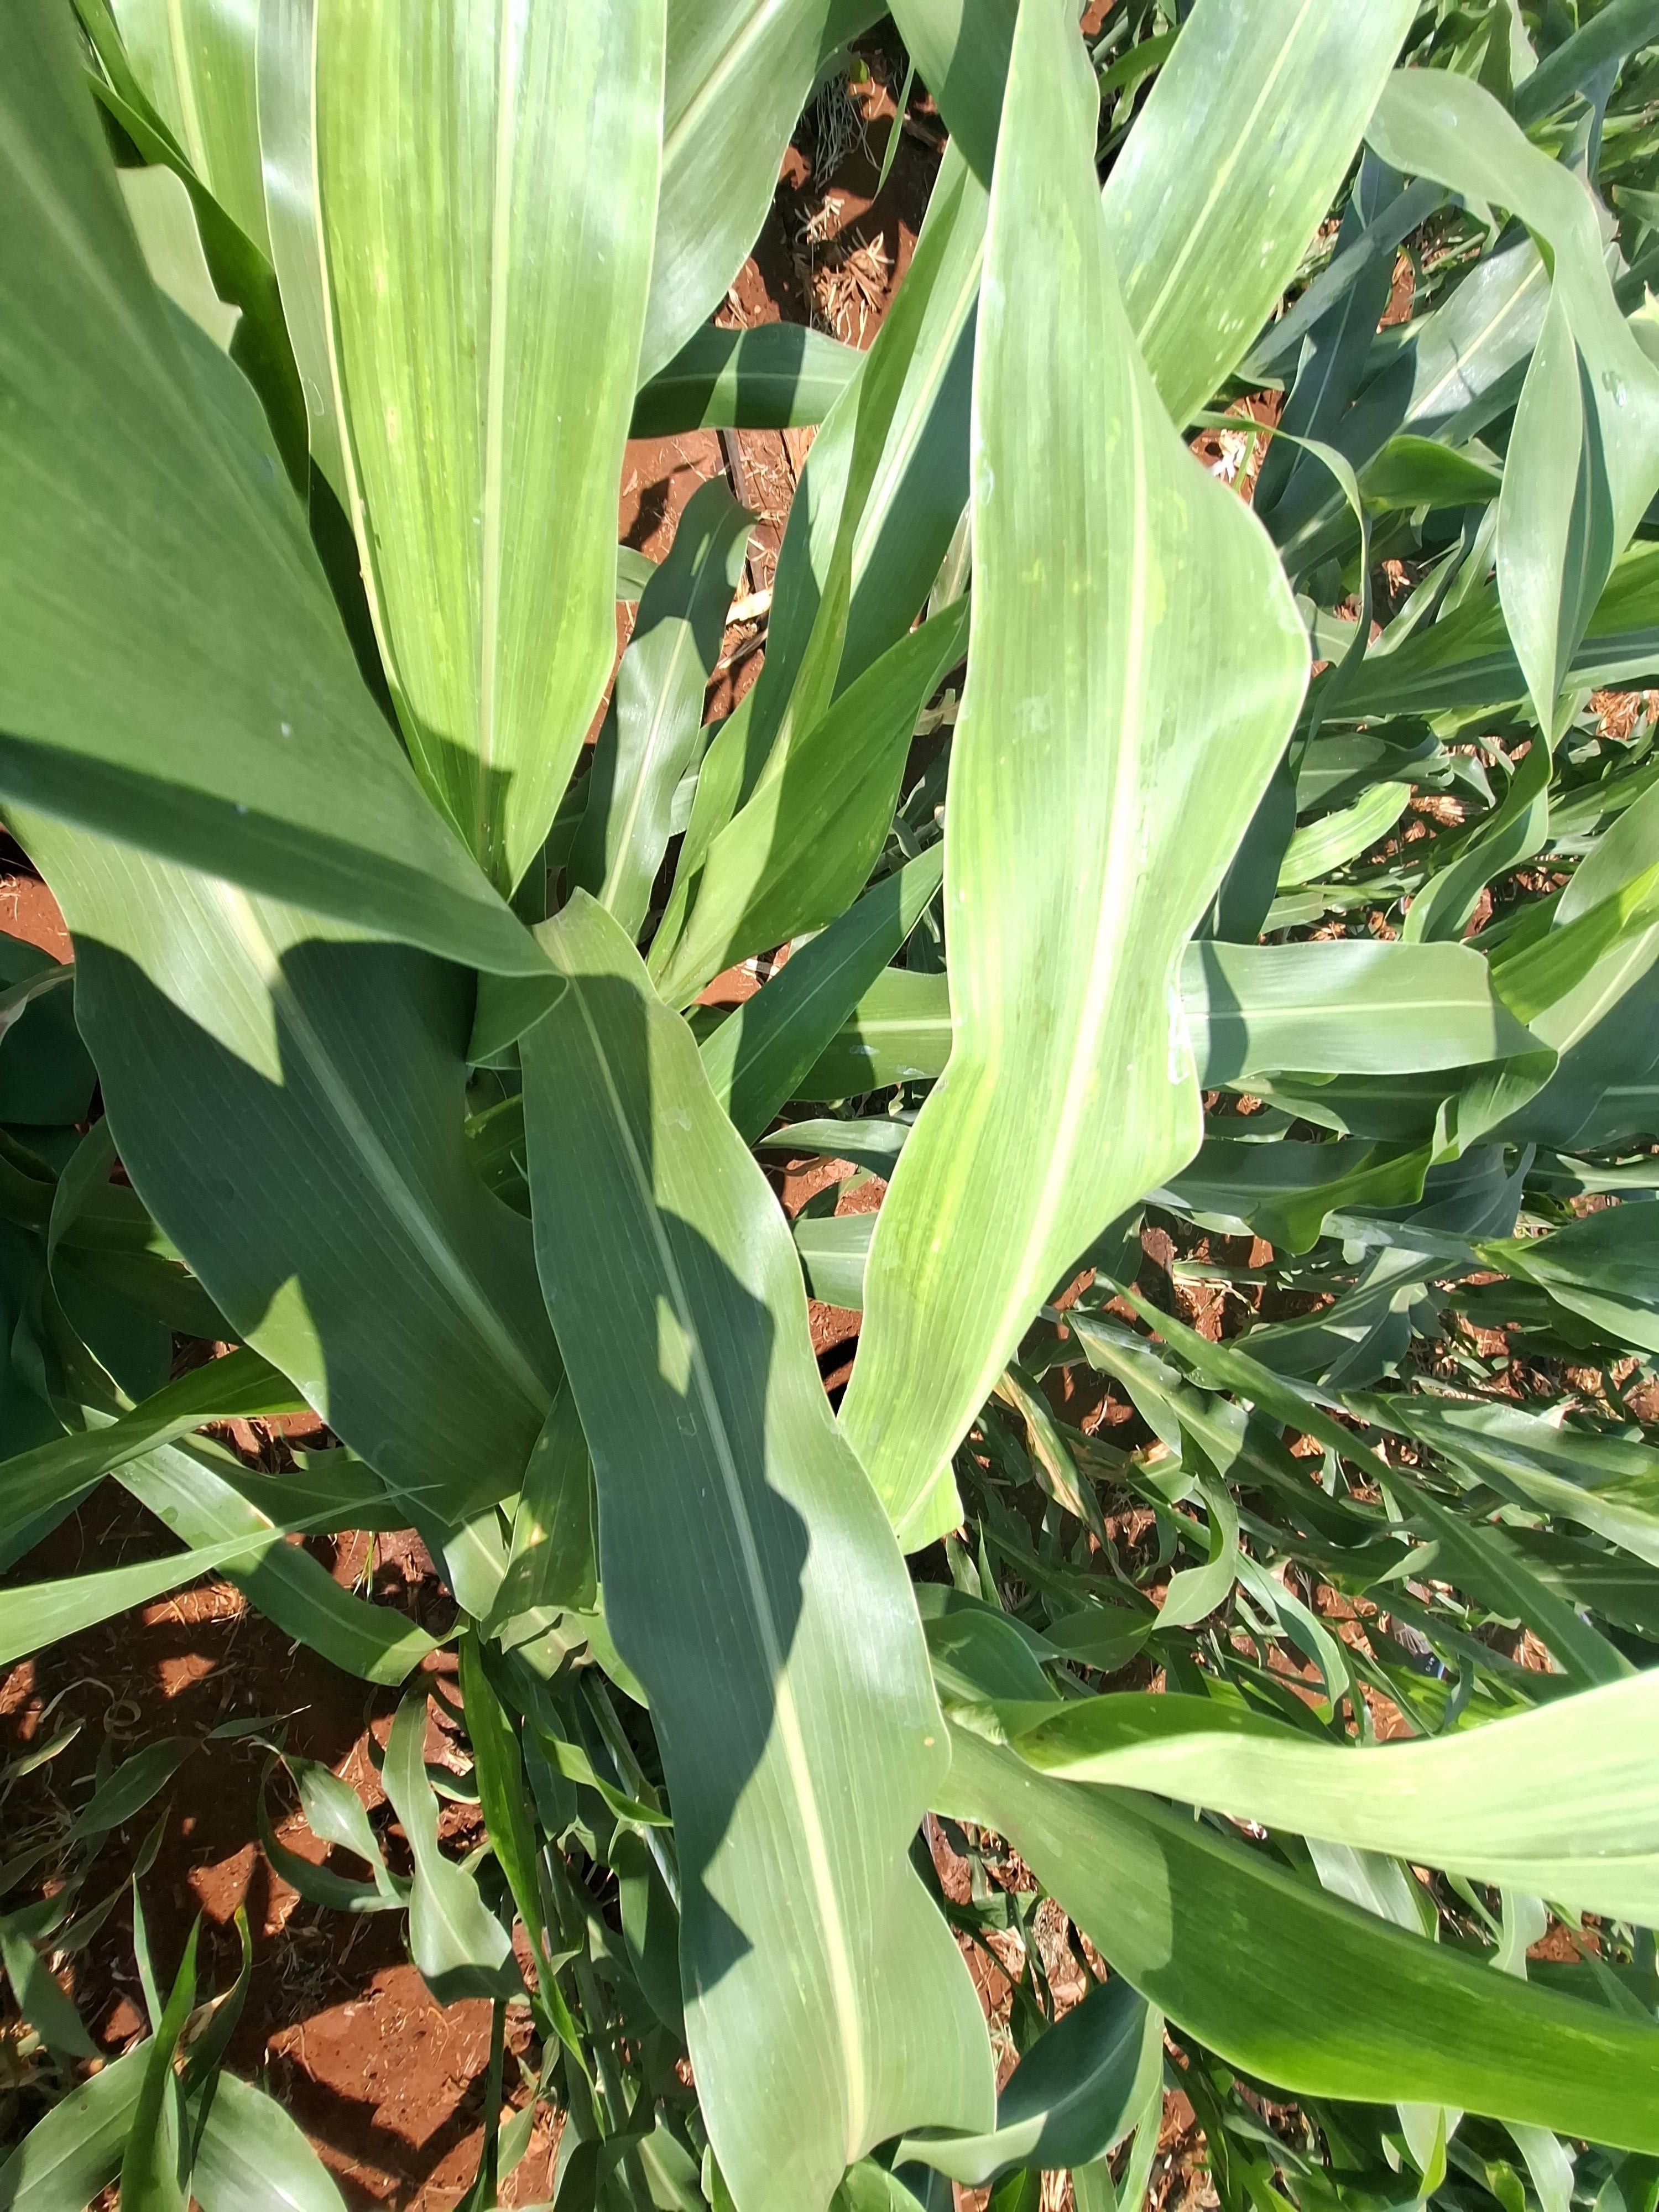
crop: sorghum
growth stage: vegetative
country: Kenya
